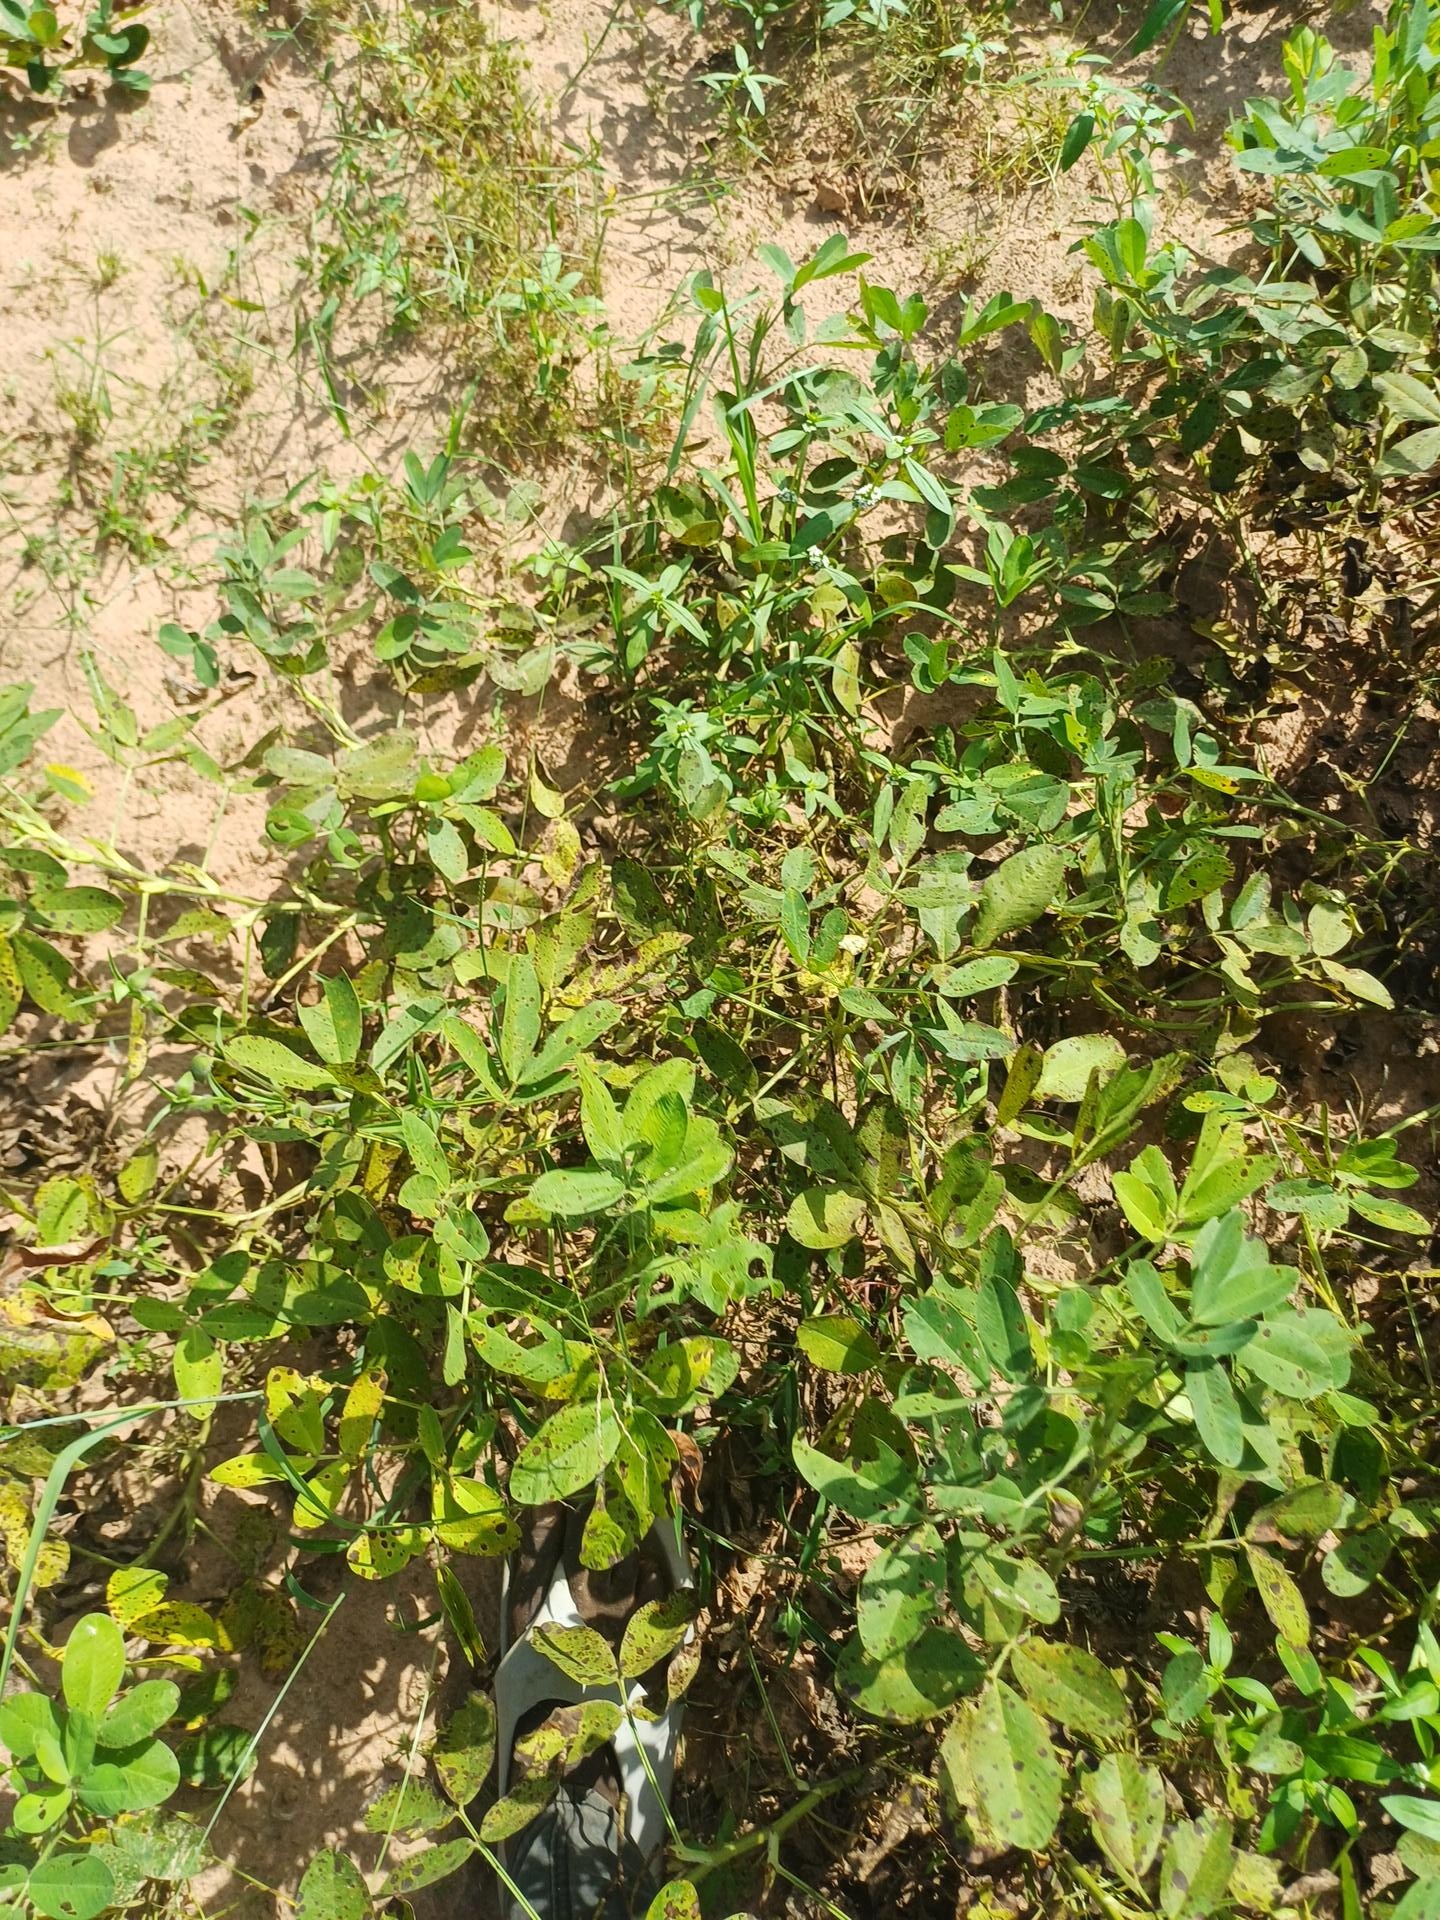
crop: groundnut
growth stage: flowering
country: Senegal
